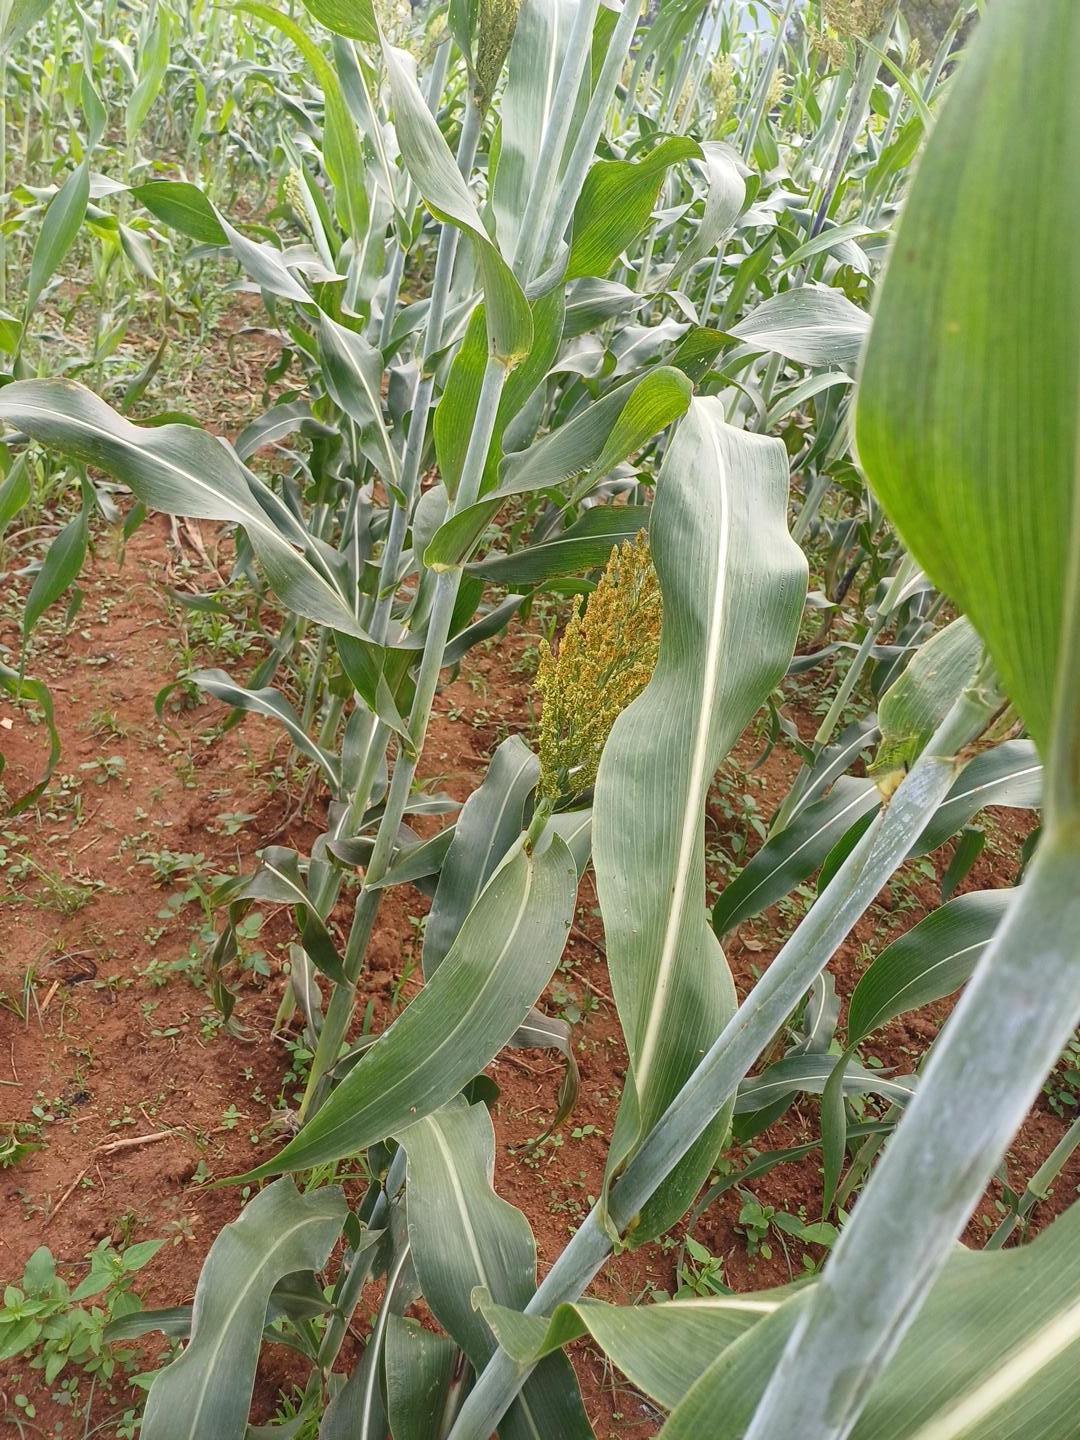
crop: sorghum
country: Kenya
